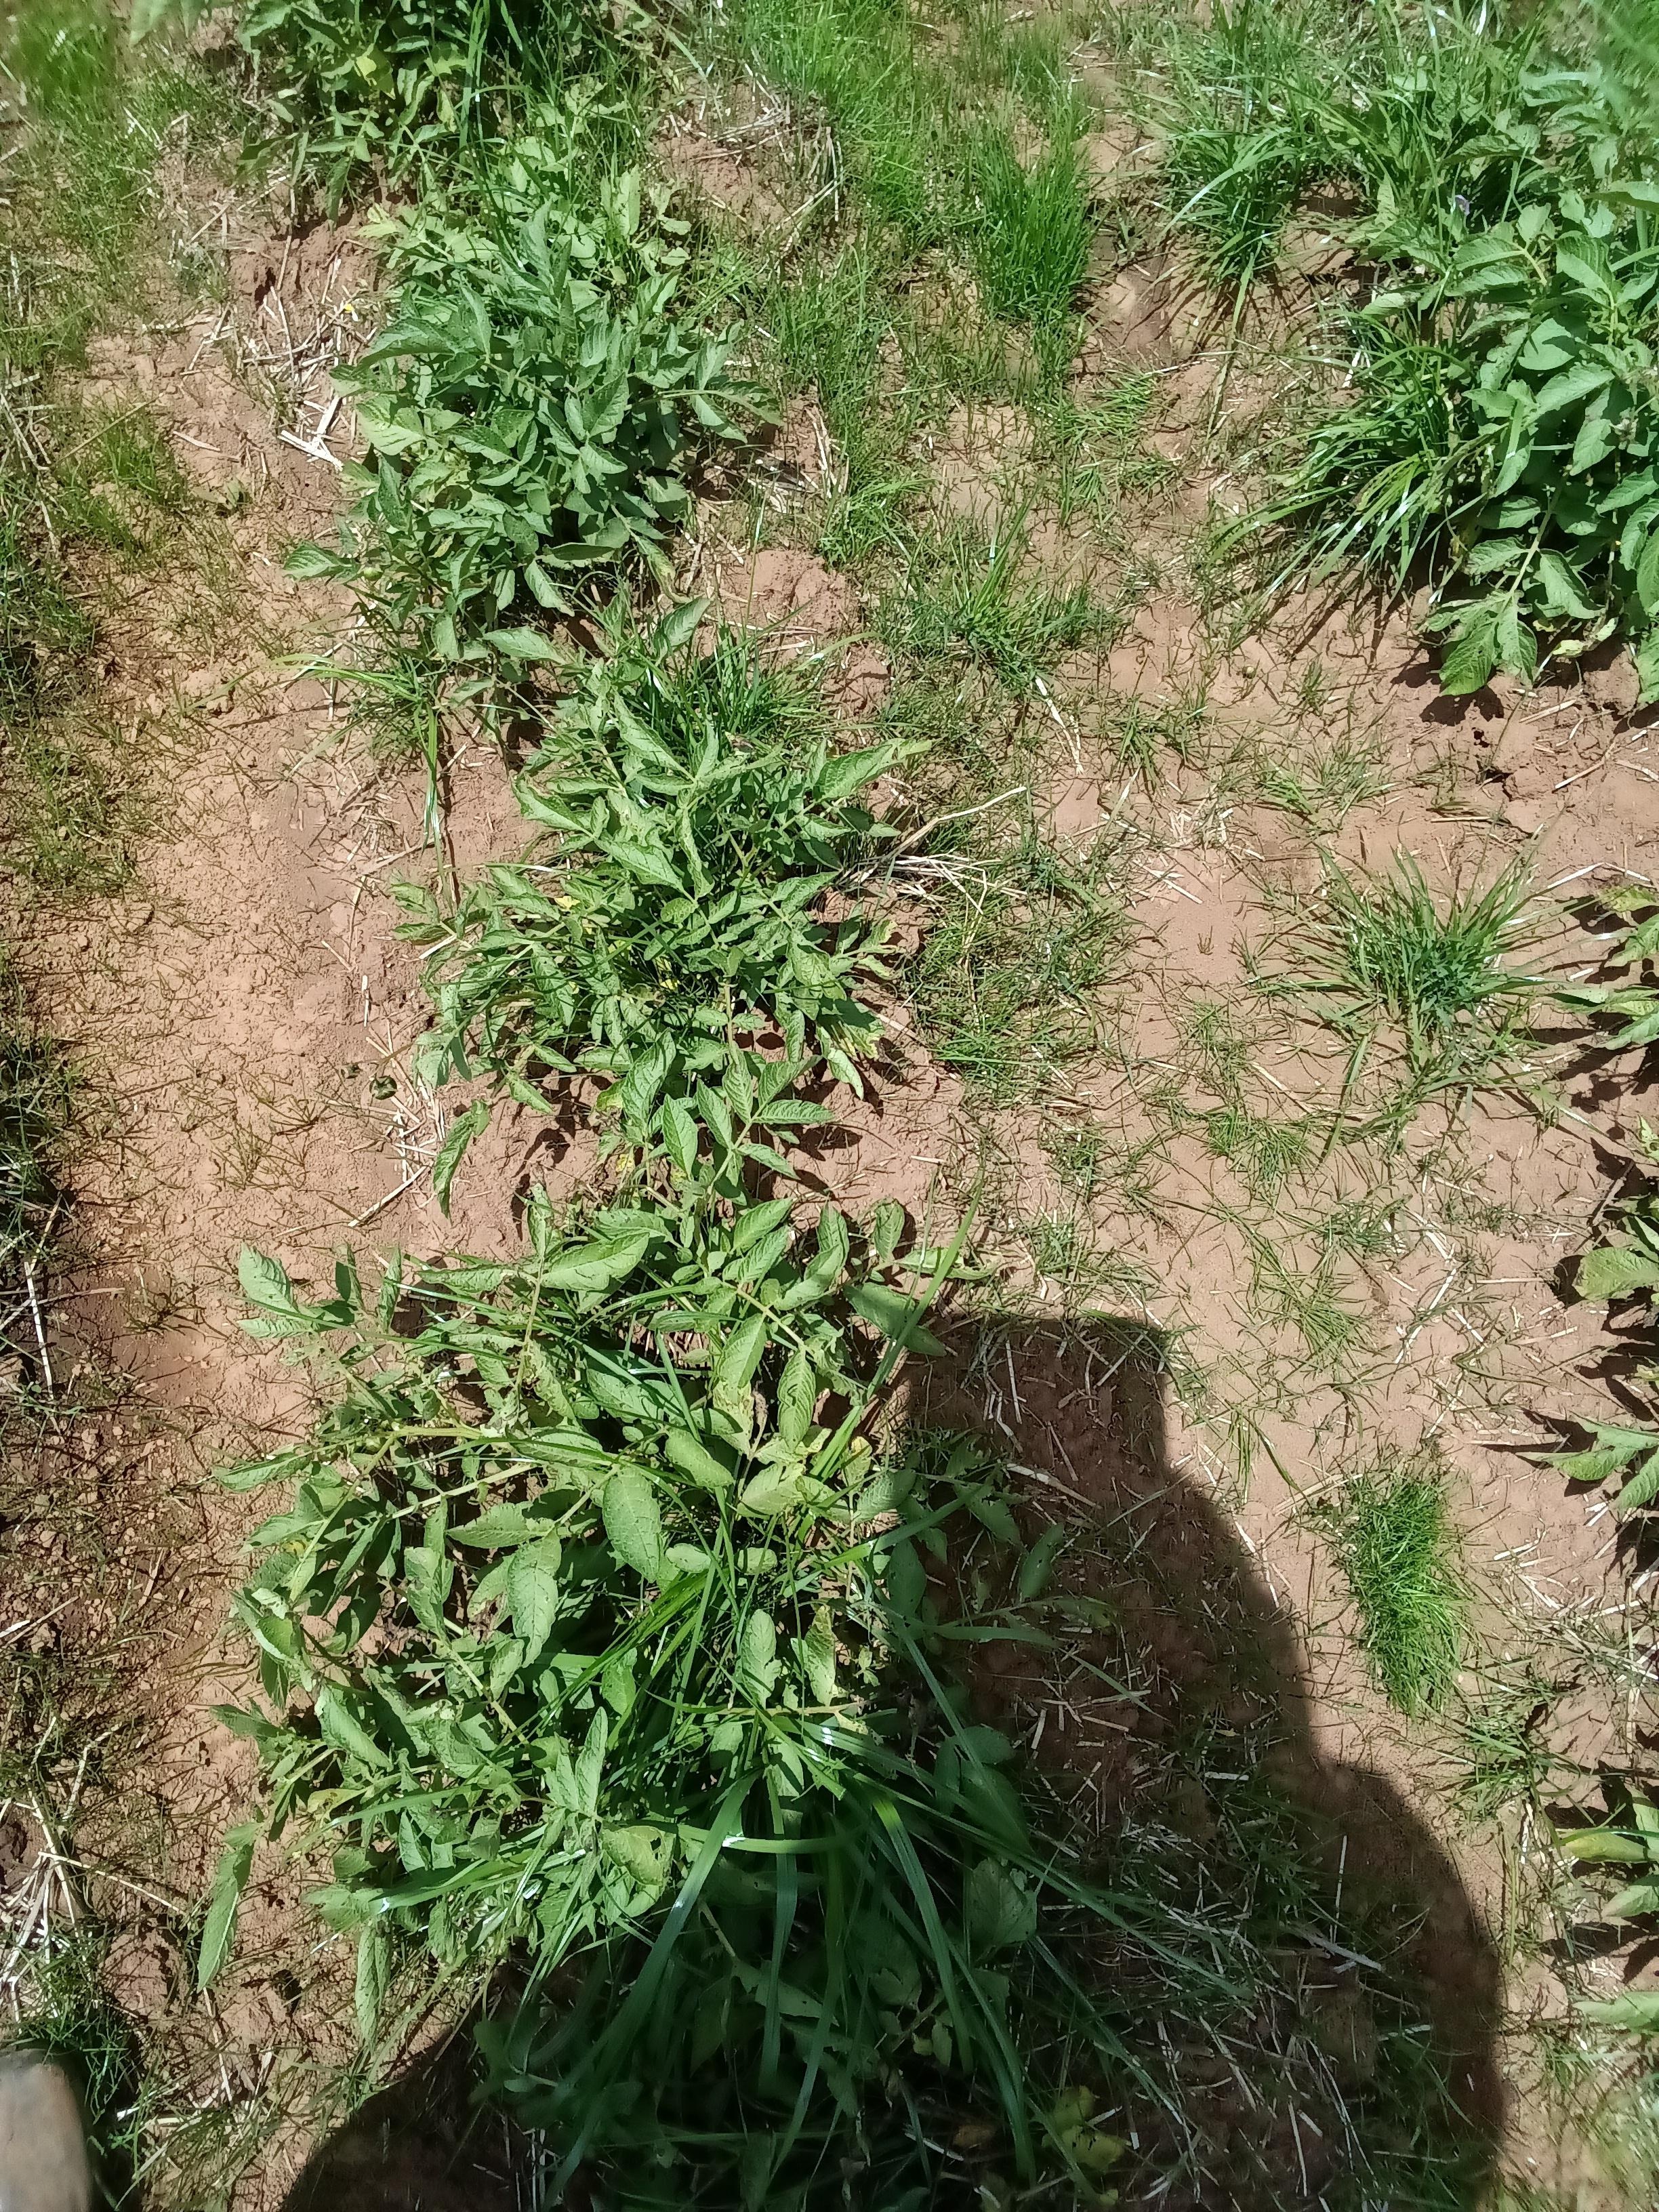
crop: potato
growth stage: harvest maturity
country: Kenya
